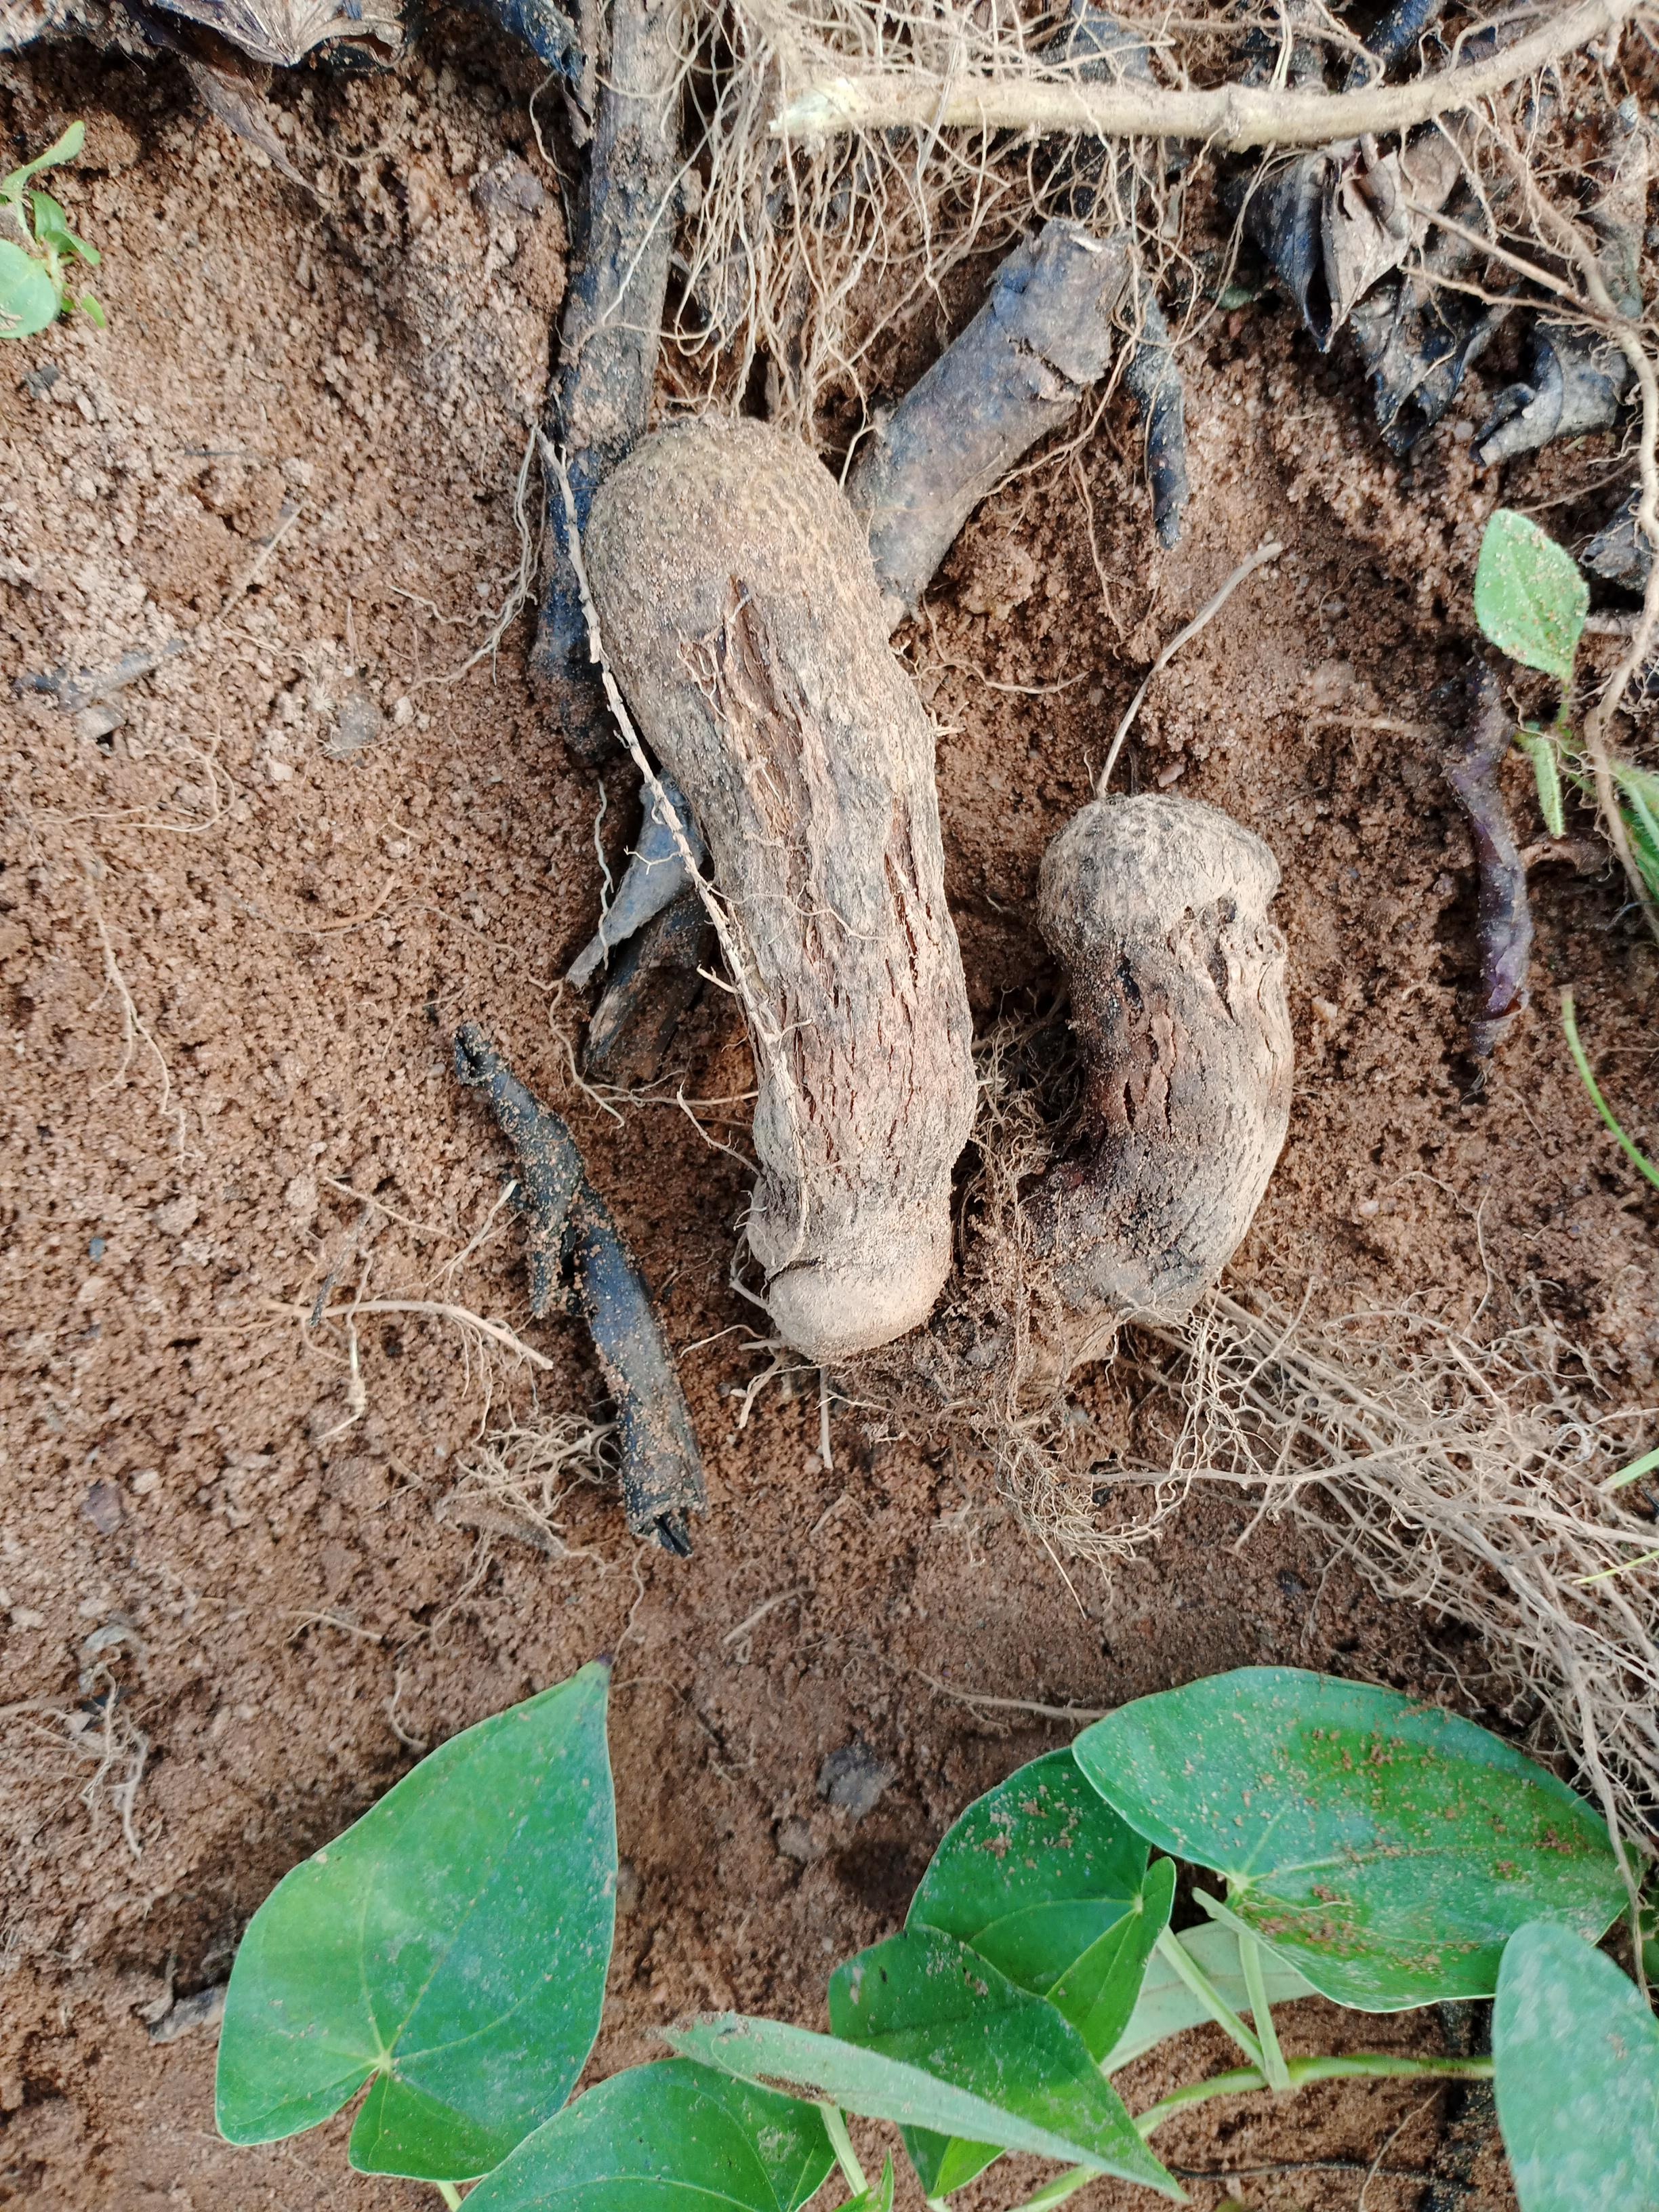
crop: yam
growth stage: harvest
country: Nigeria
